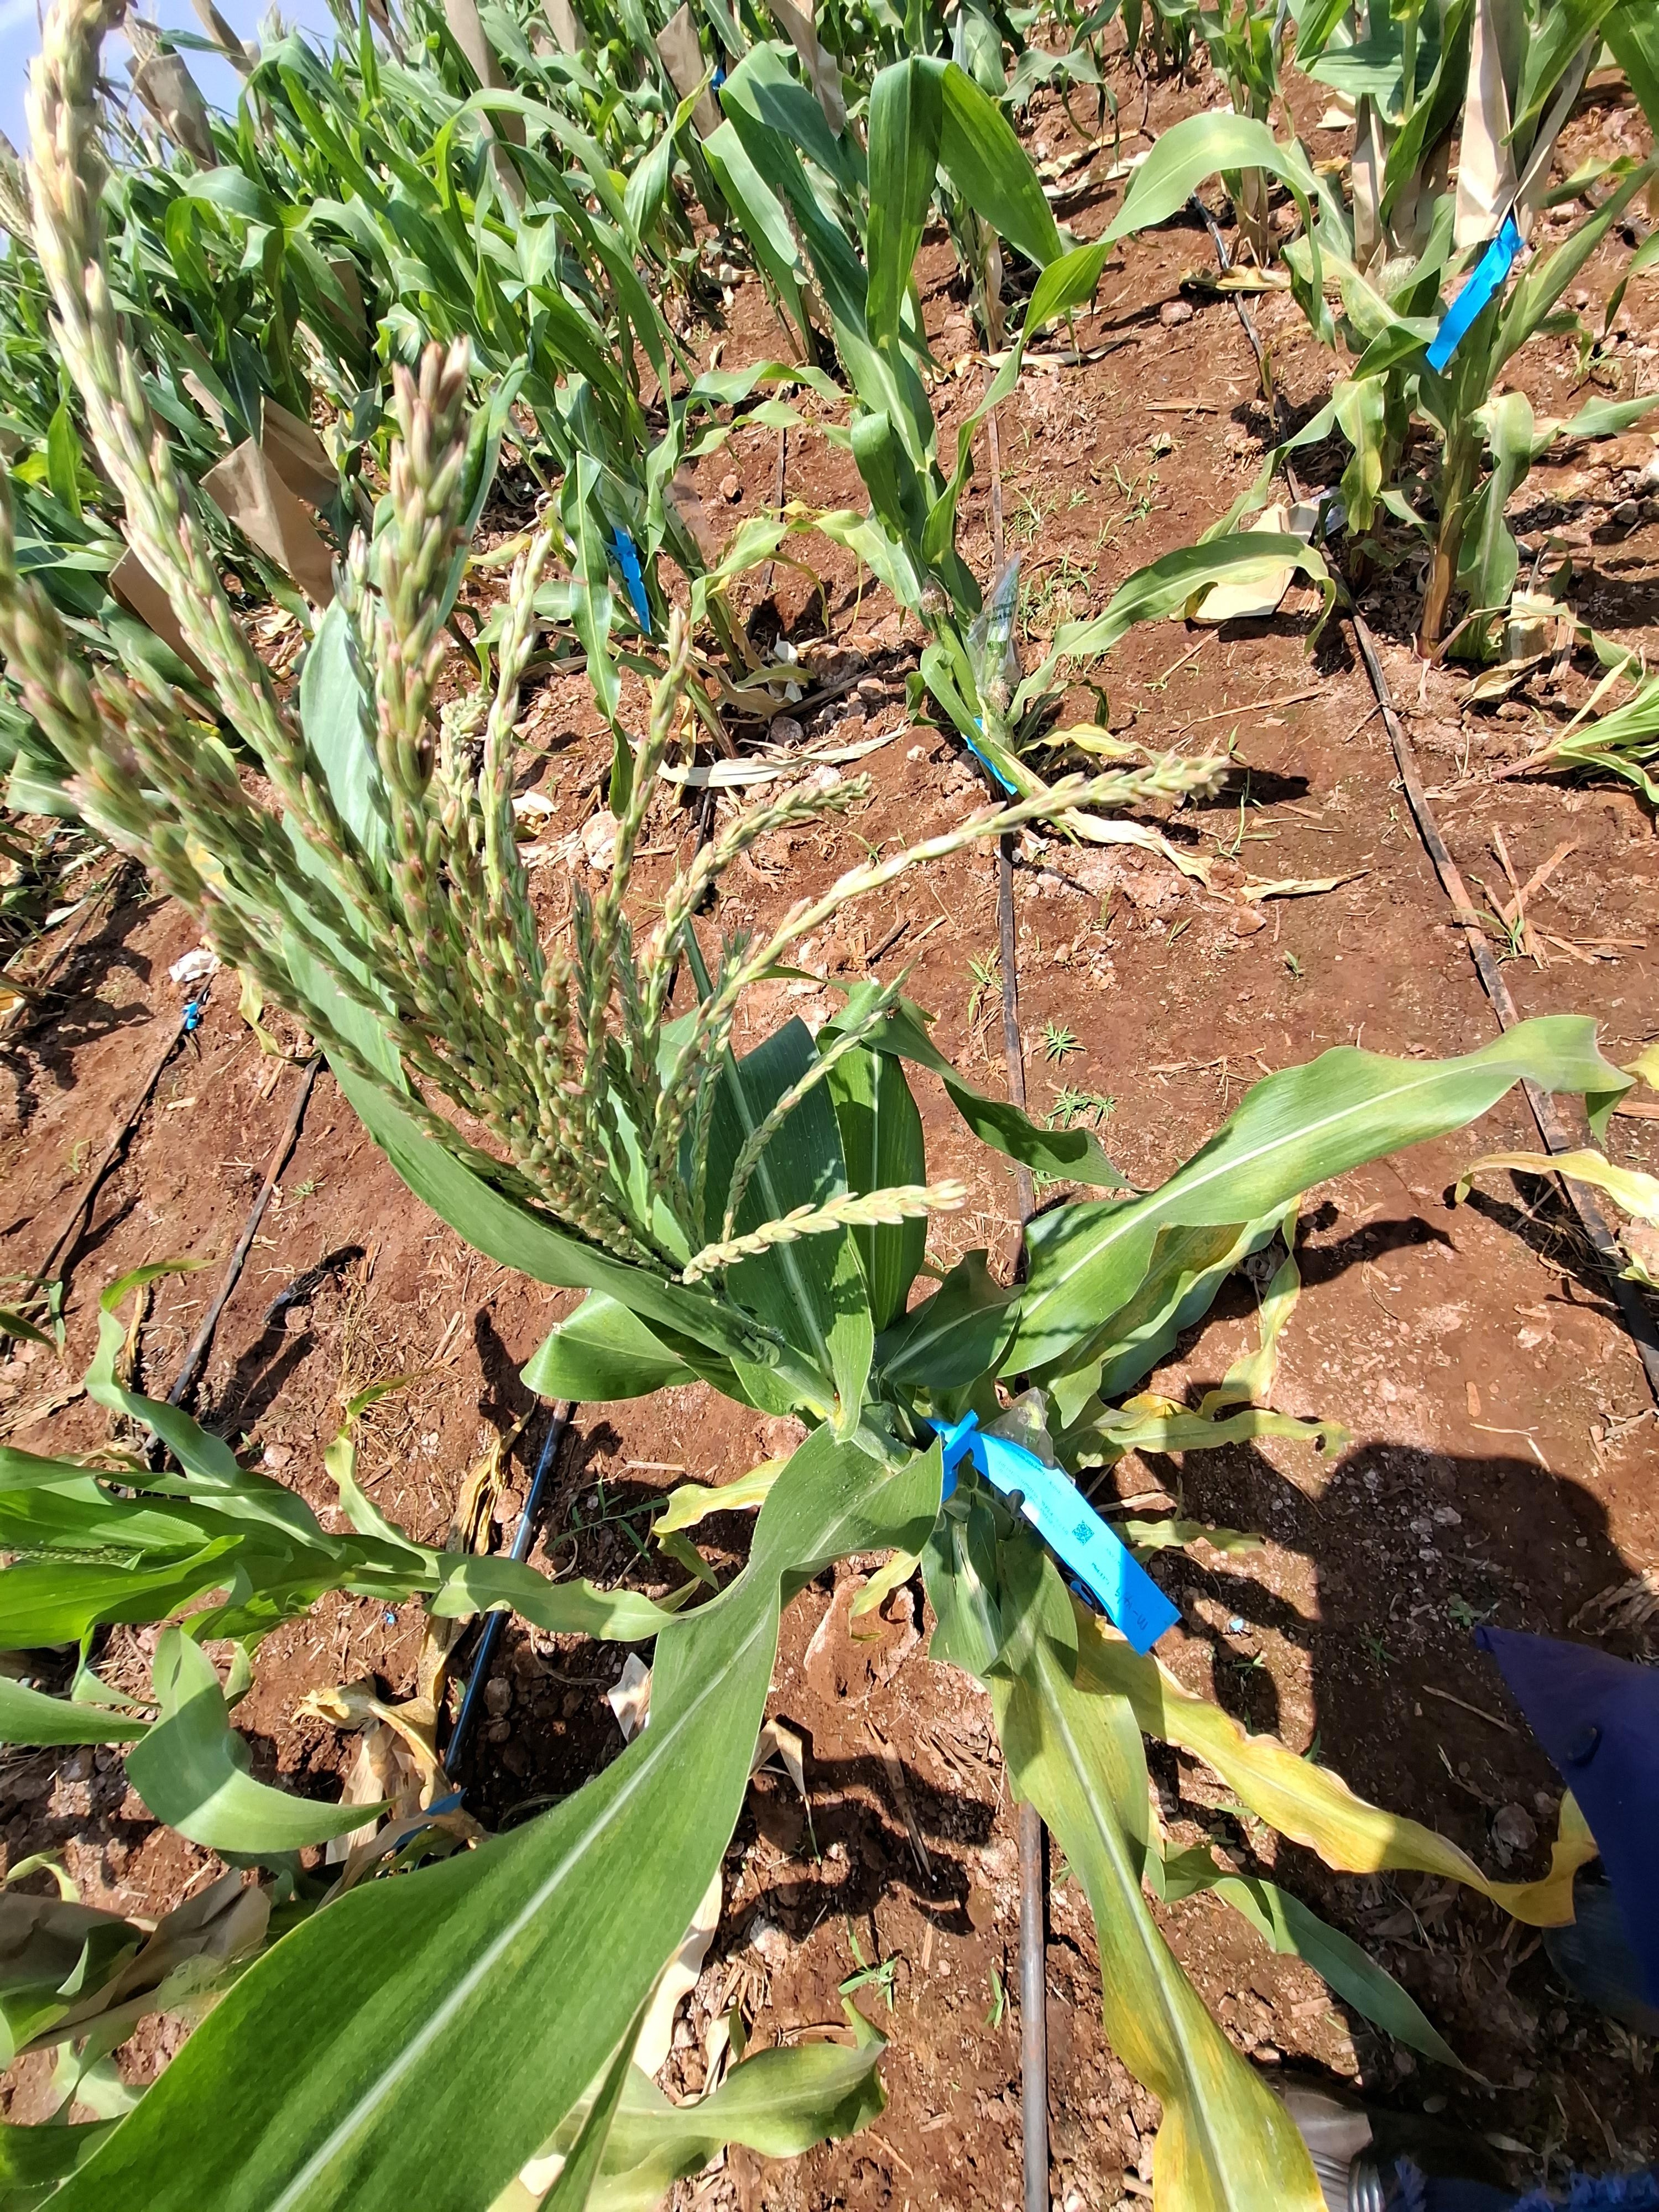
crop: maize
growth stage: flowering
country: Kenya
